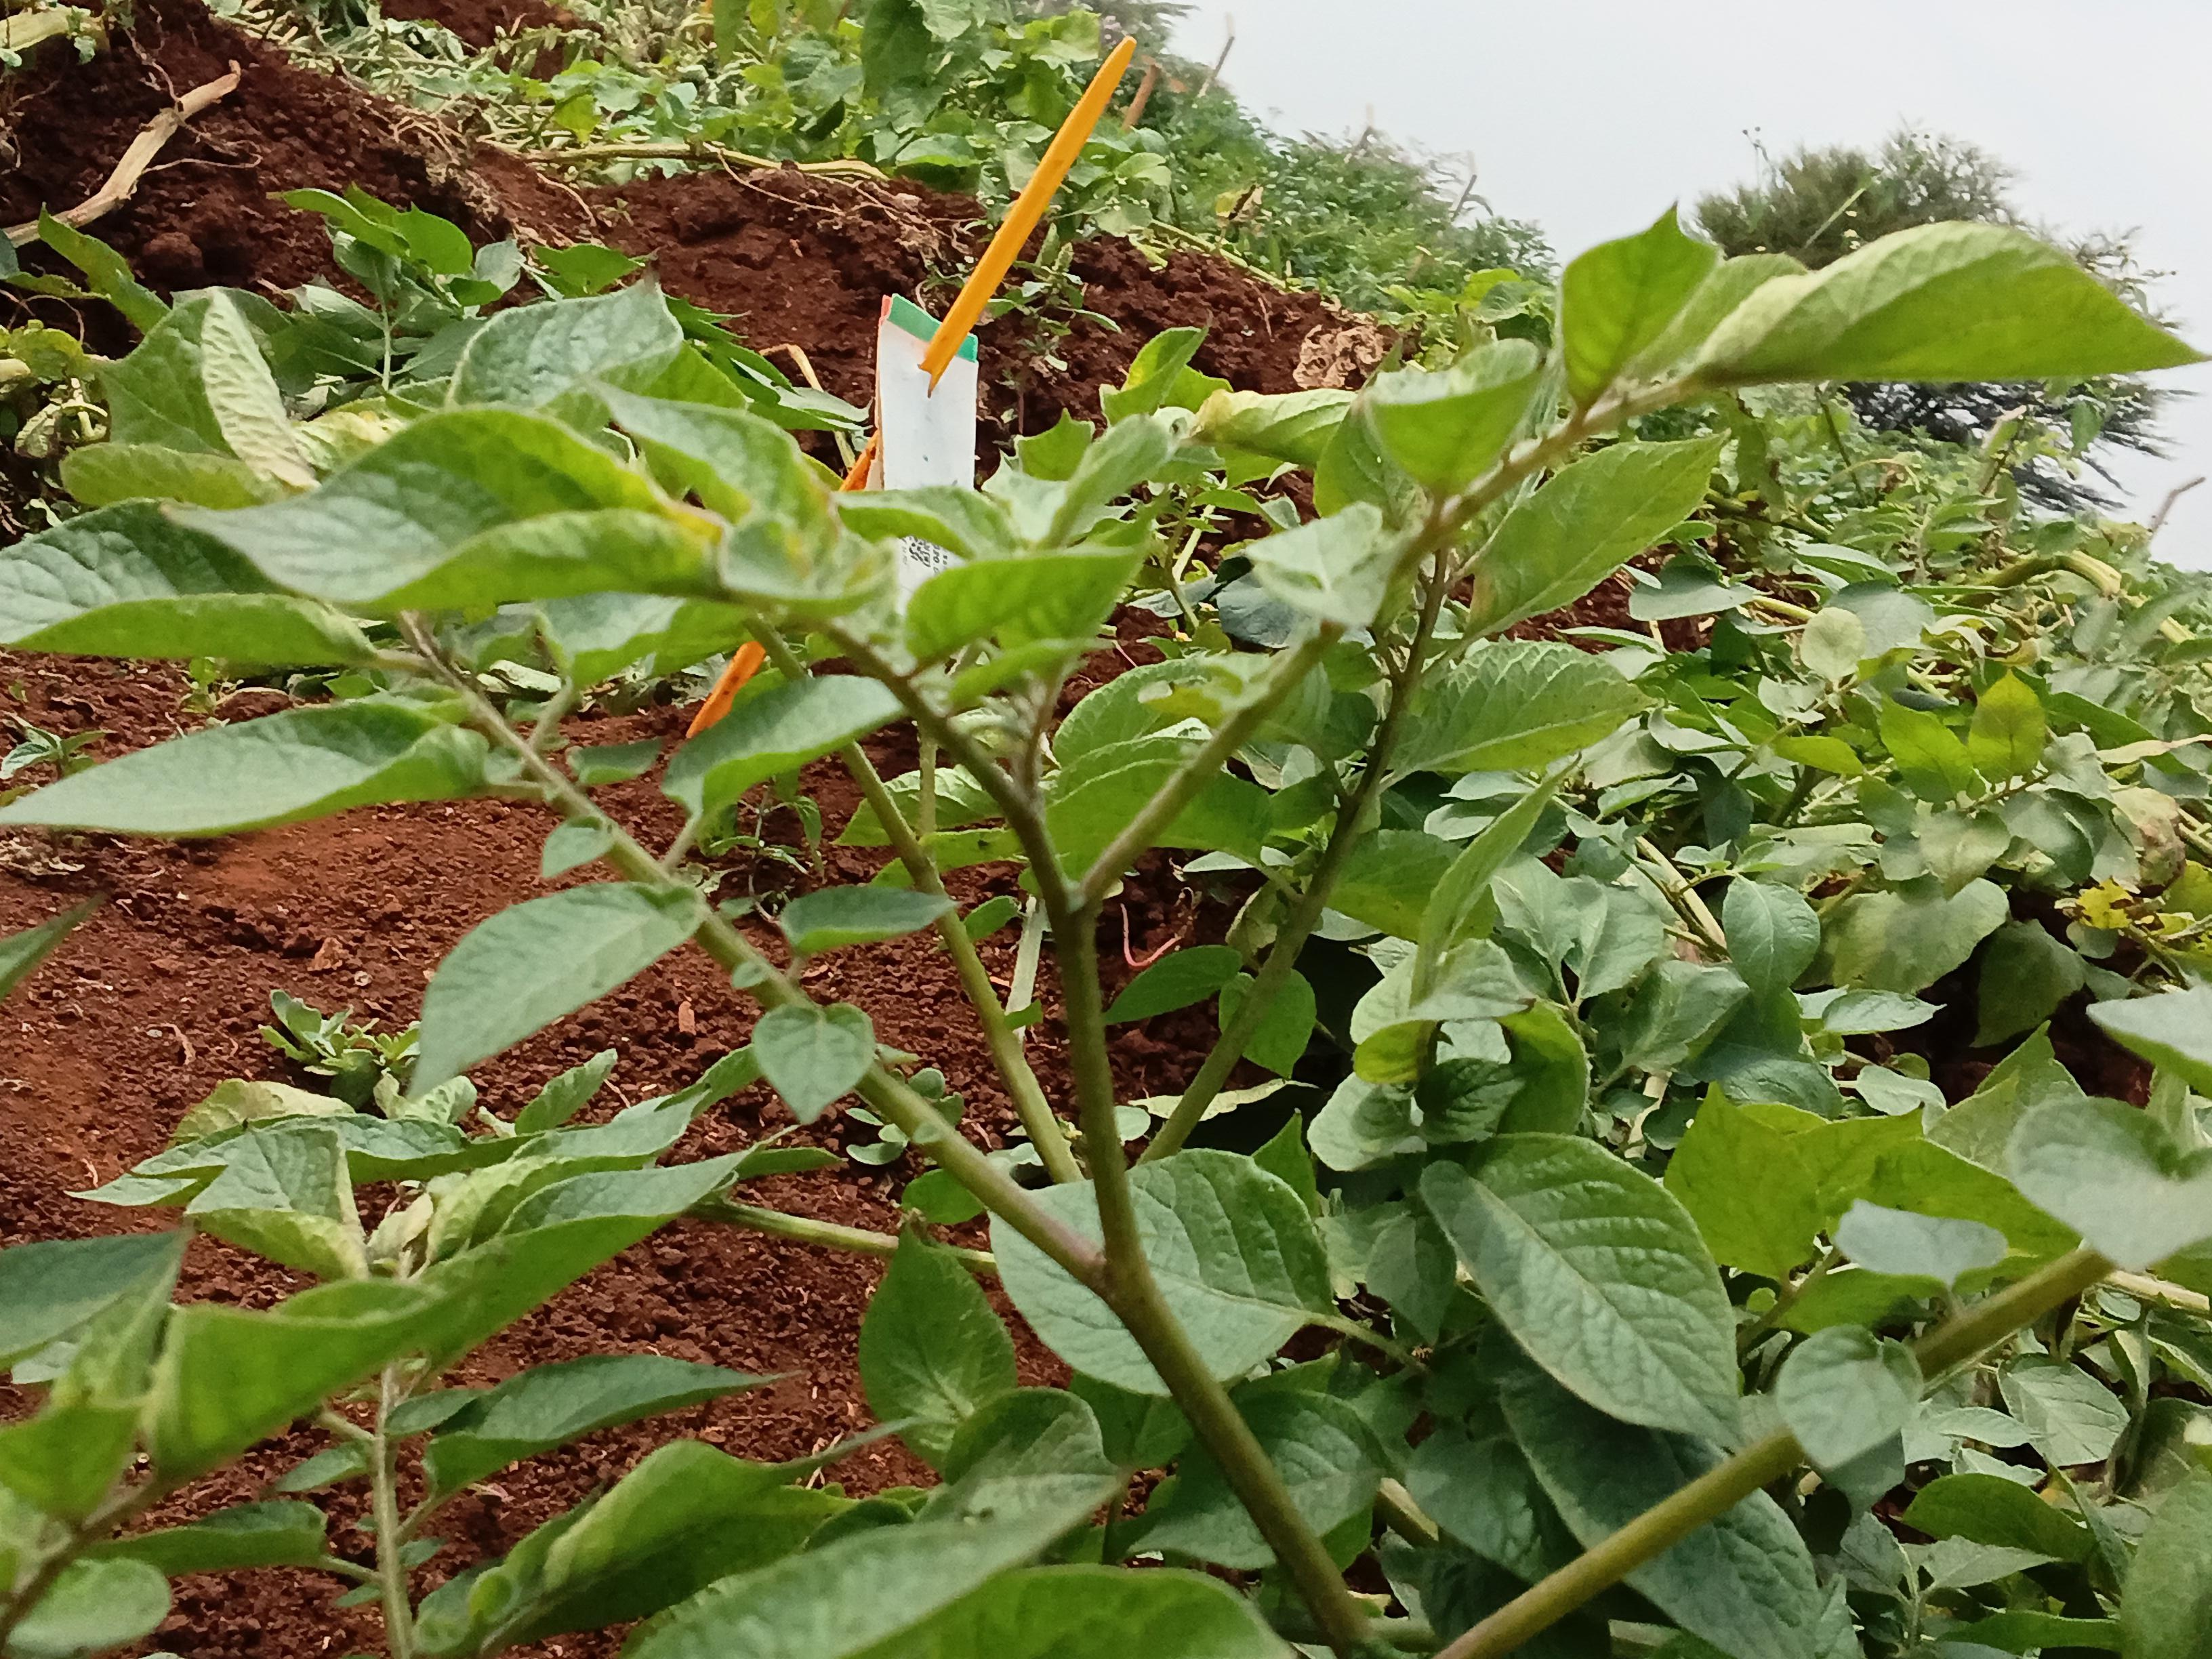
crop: potato
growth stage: maturity
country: Kenya
